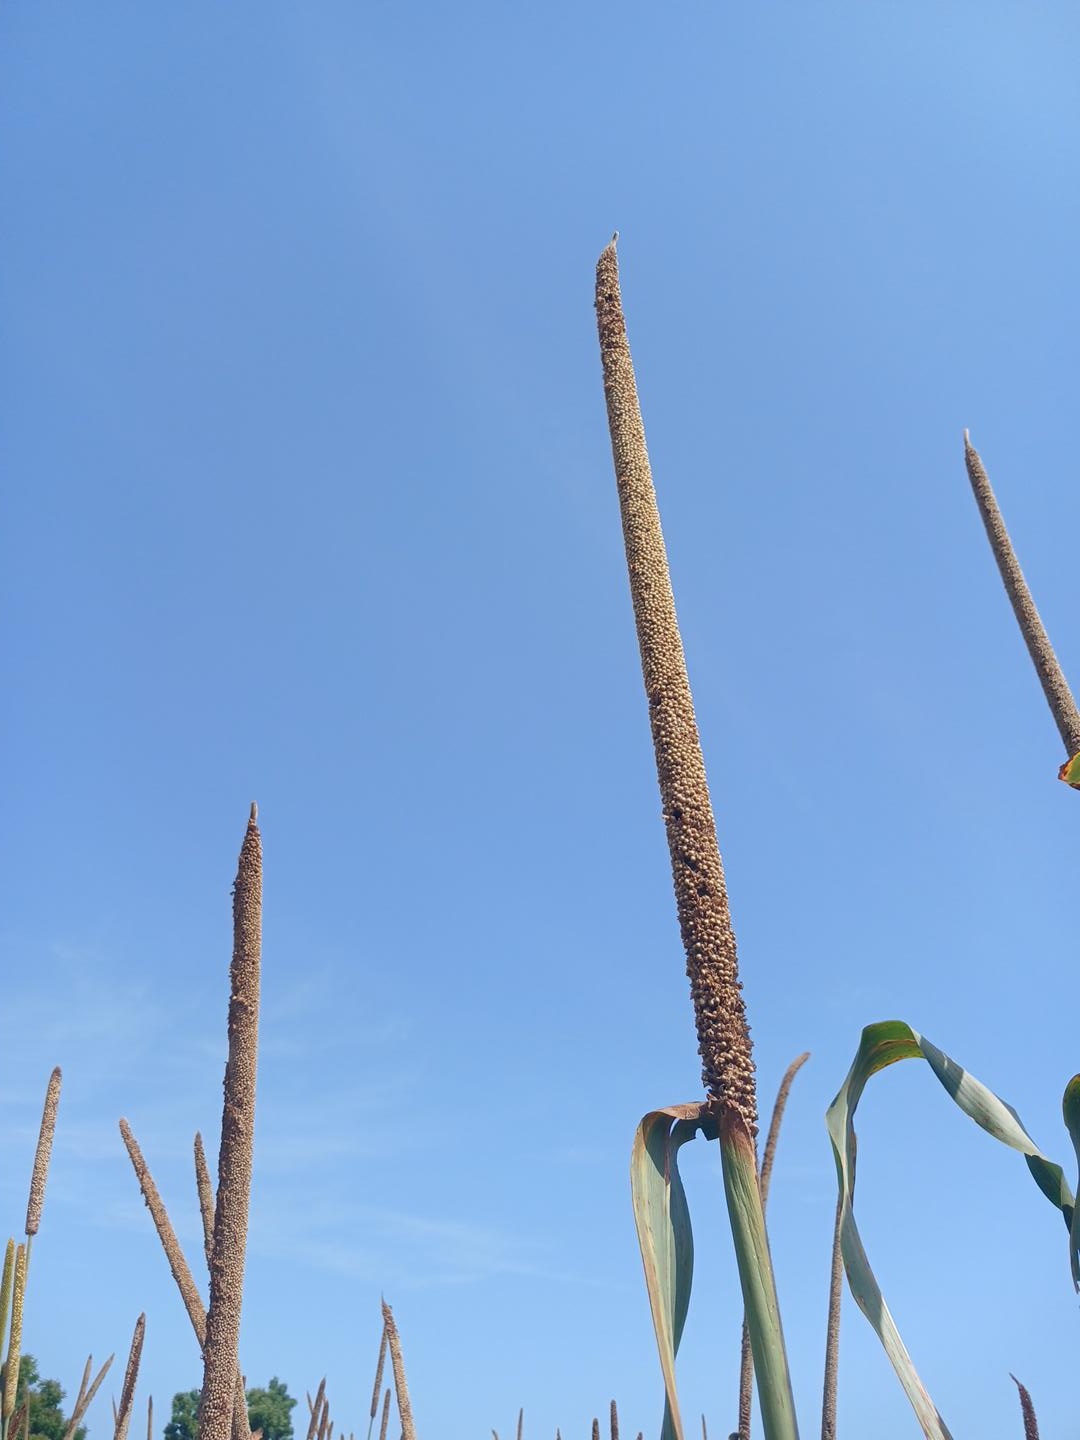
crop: pearl millet
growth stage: maturity
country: Senegal
